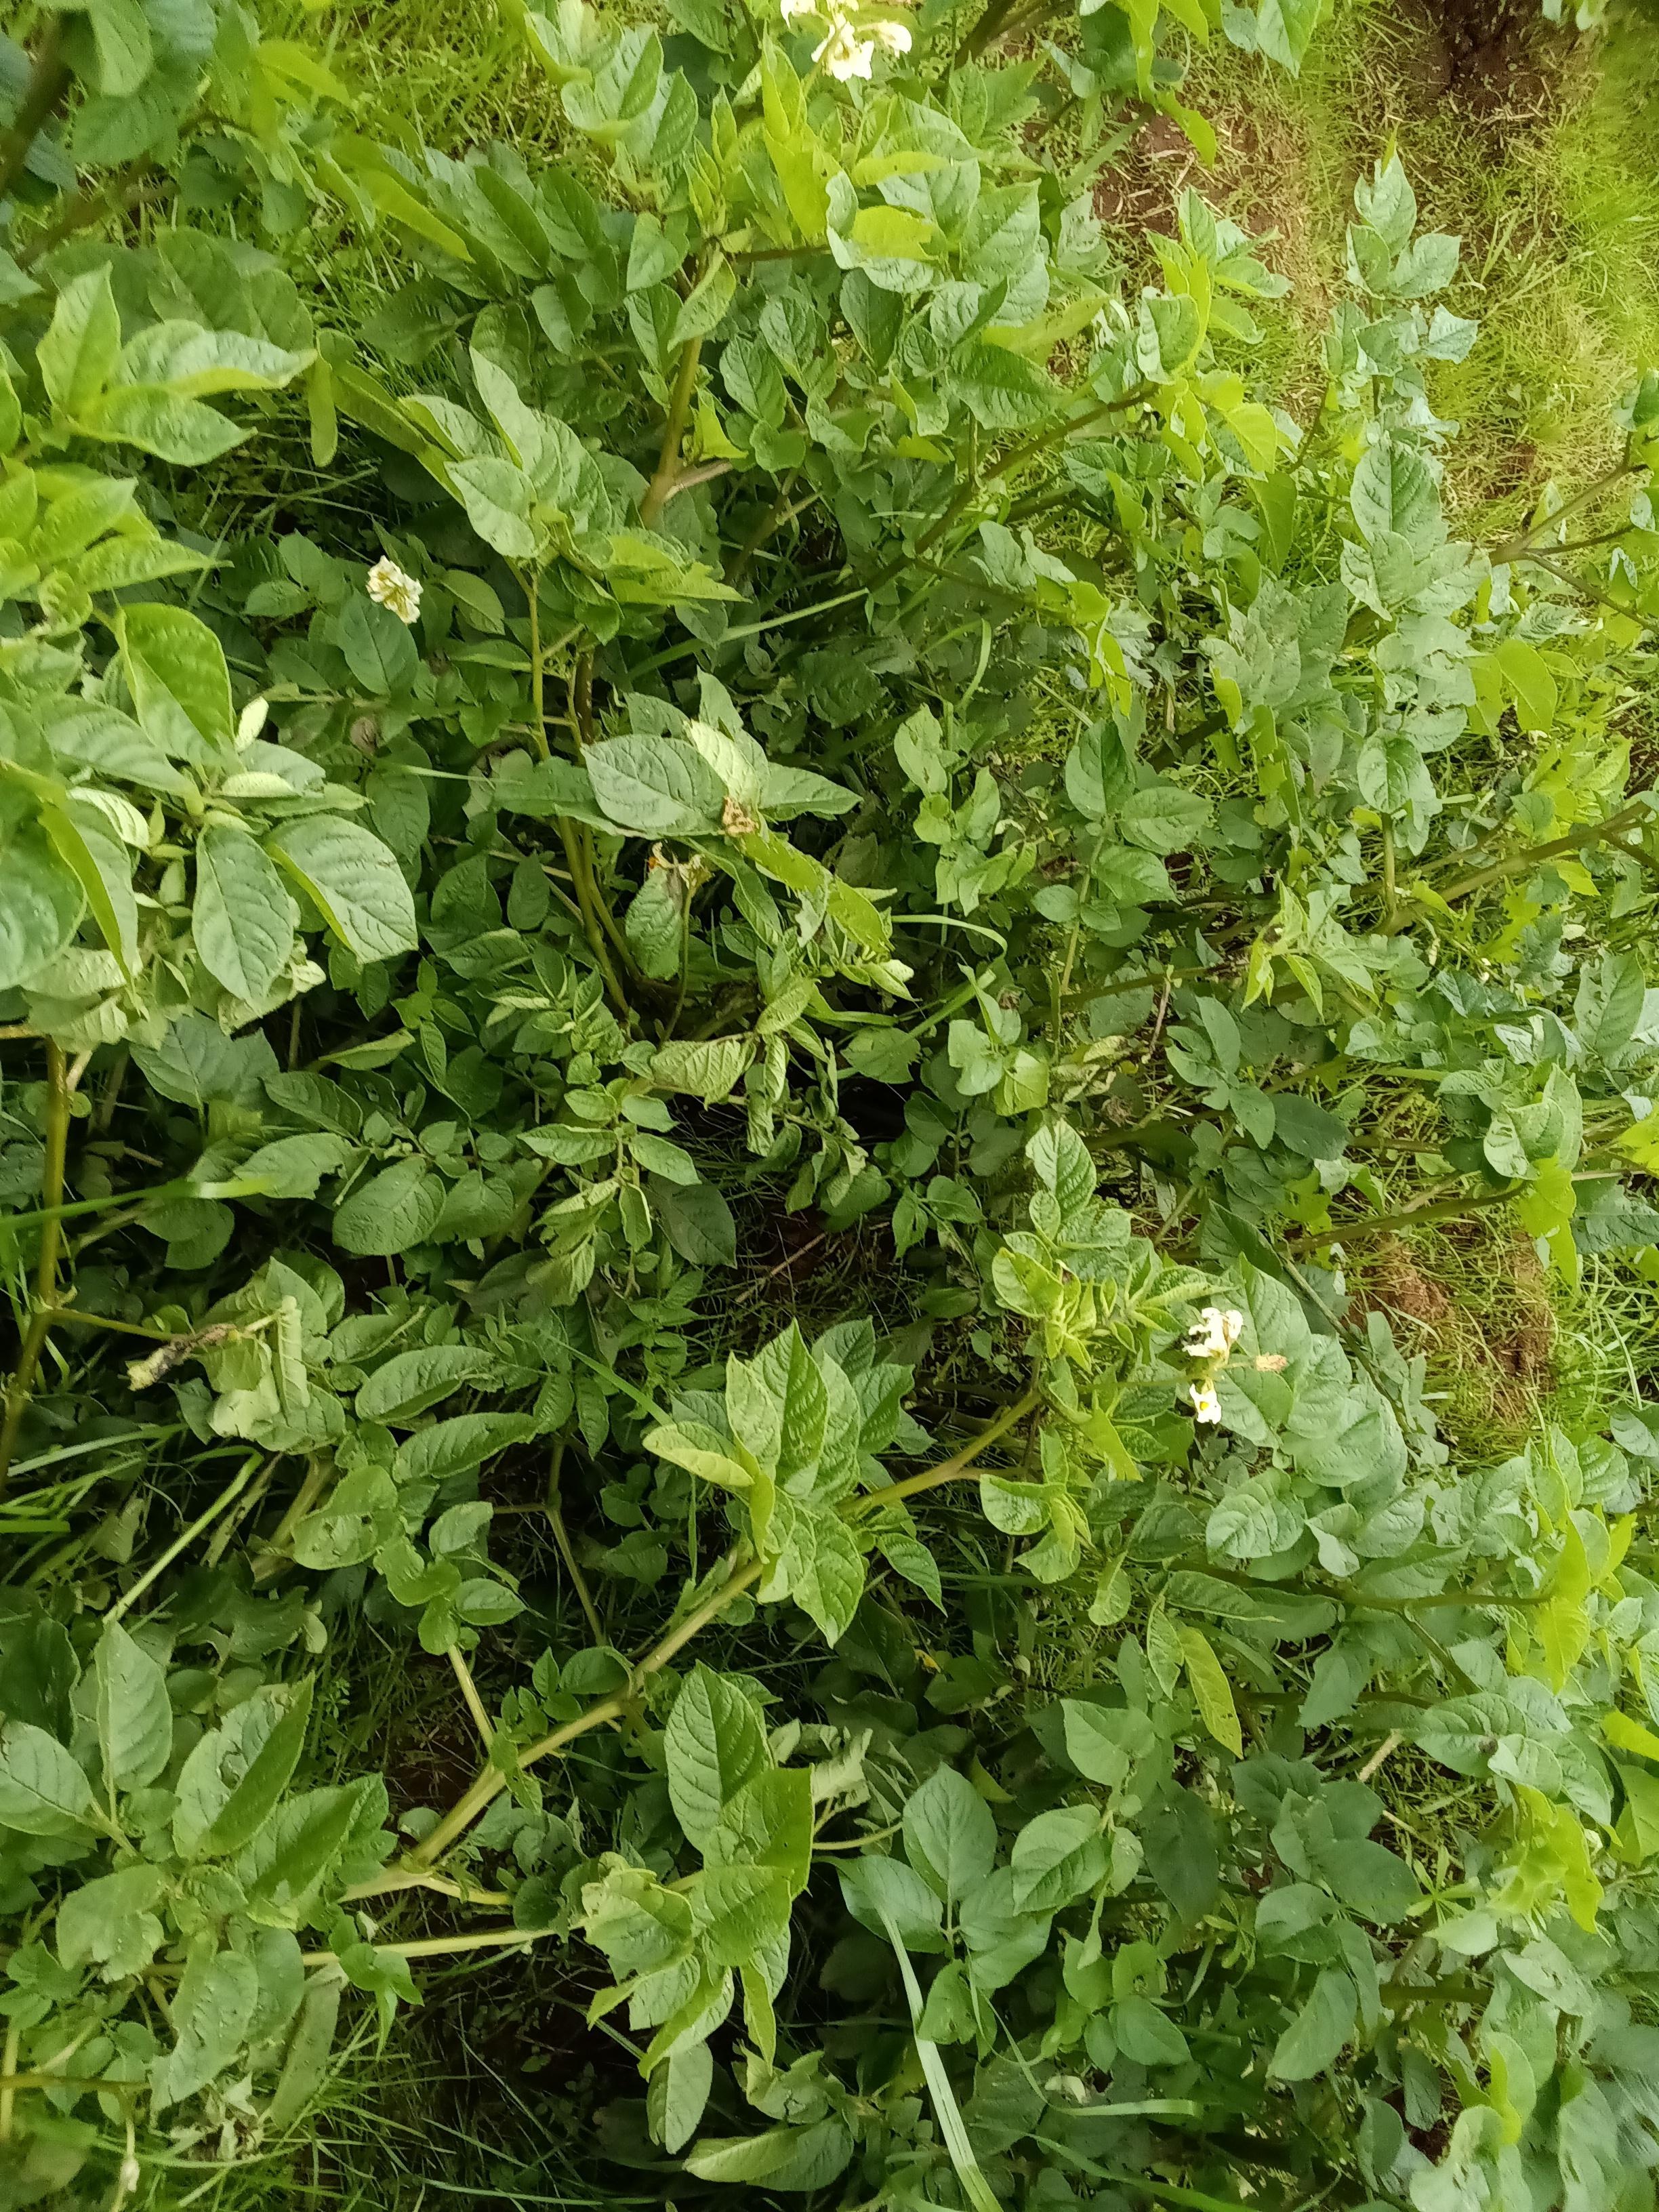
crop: potato
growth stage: flowering
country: Kenya
